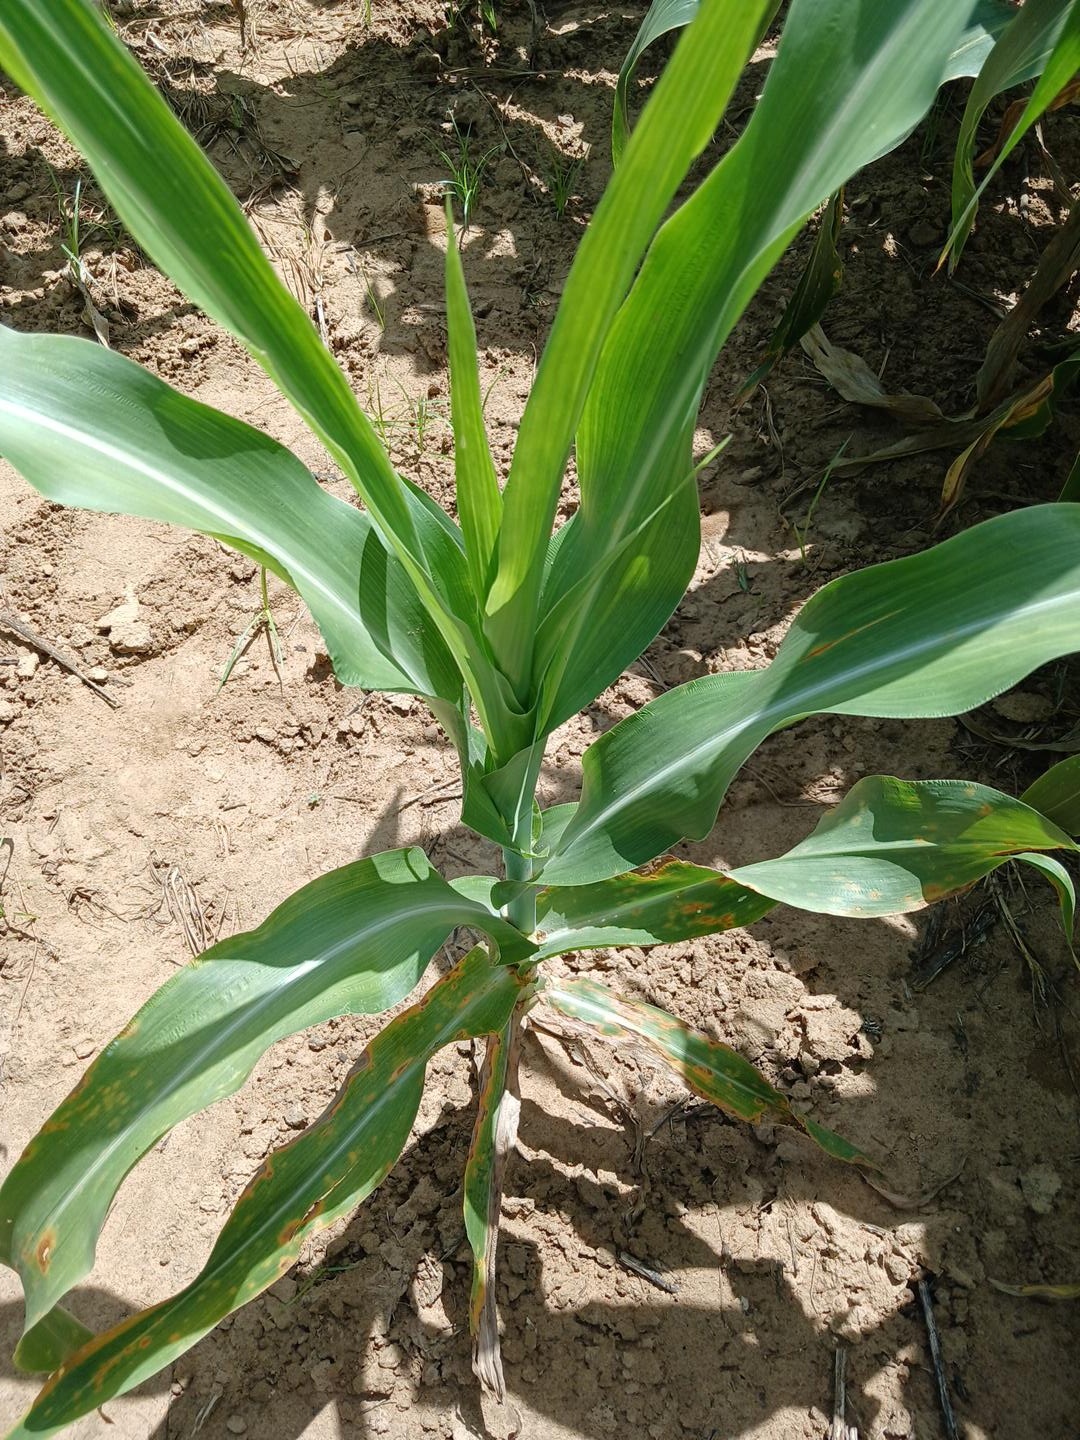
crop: sorghum
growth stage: vegetative
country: Senegal
